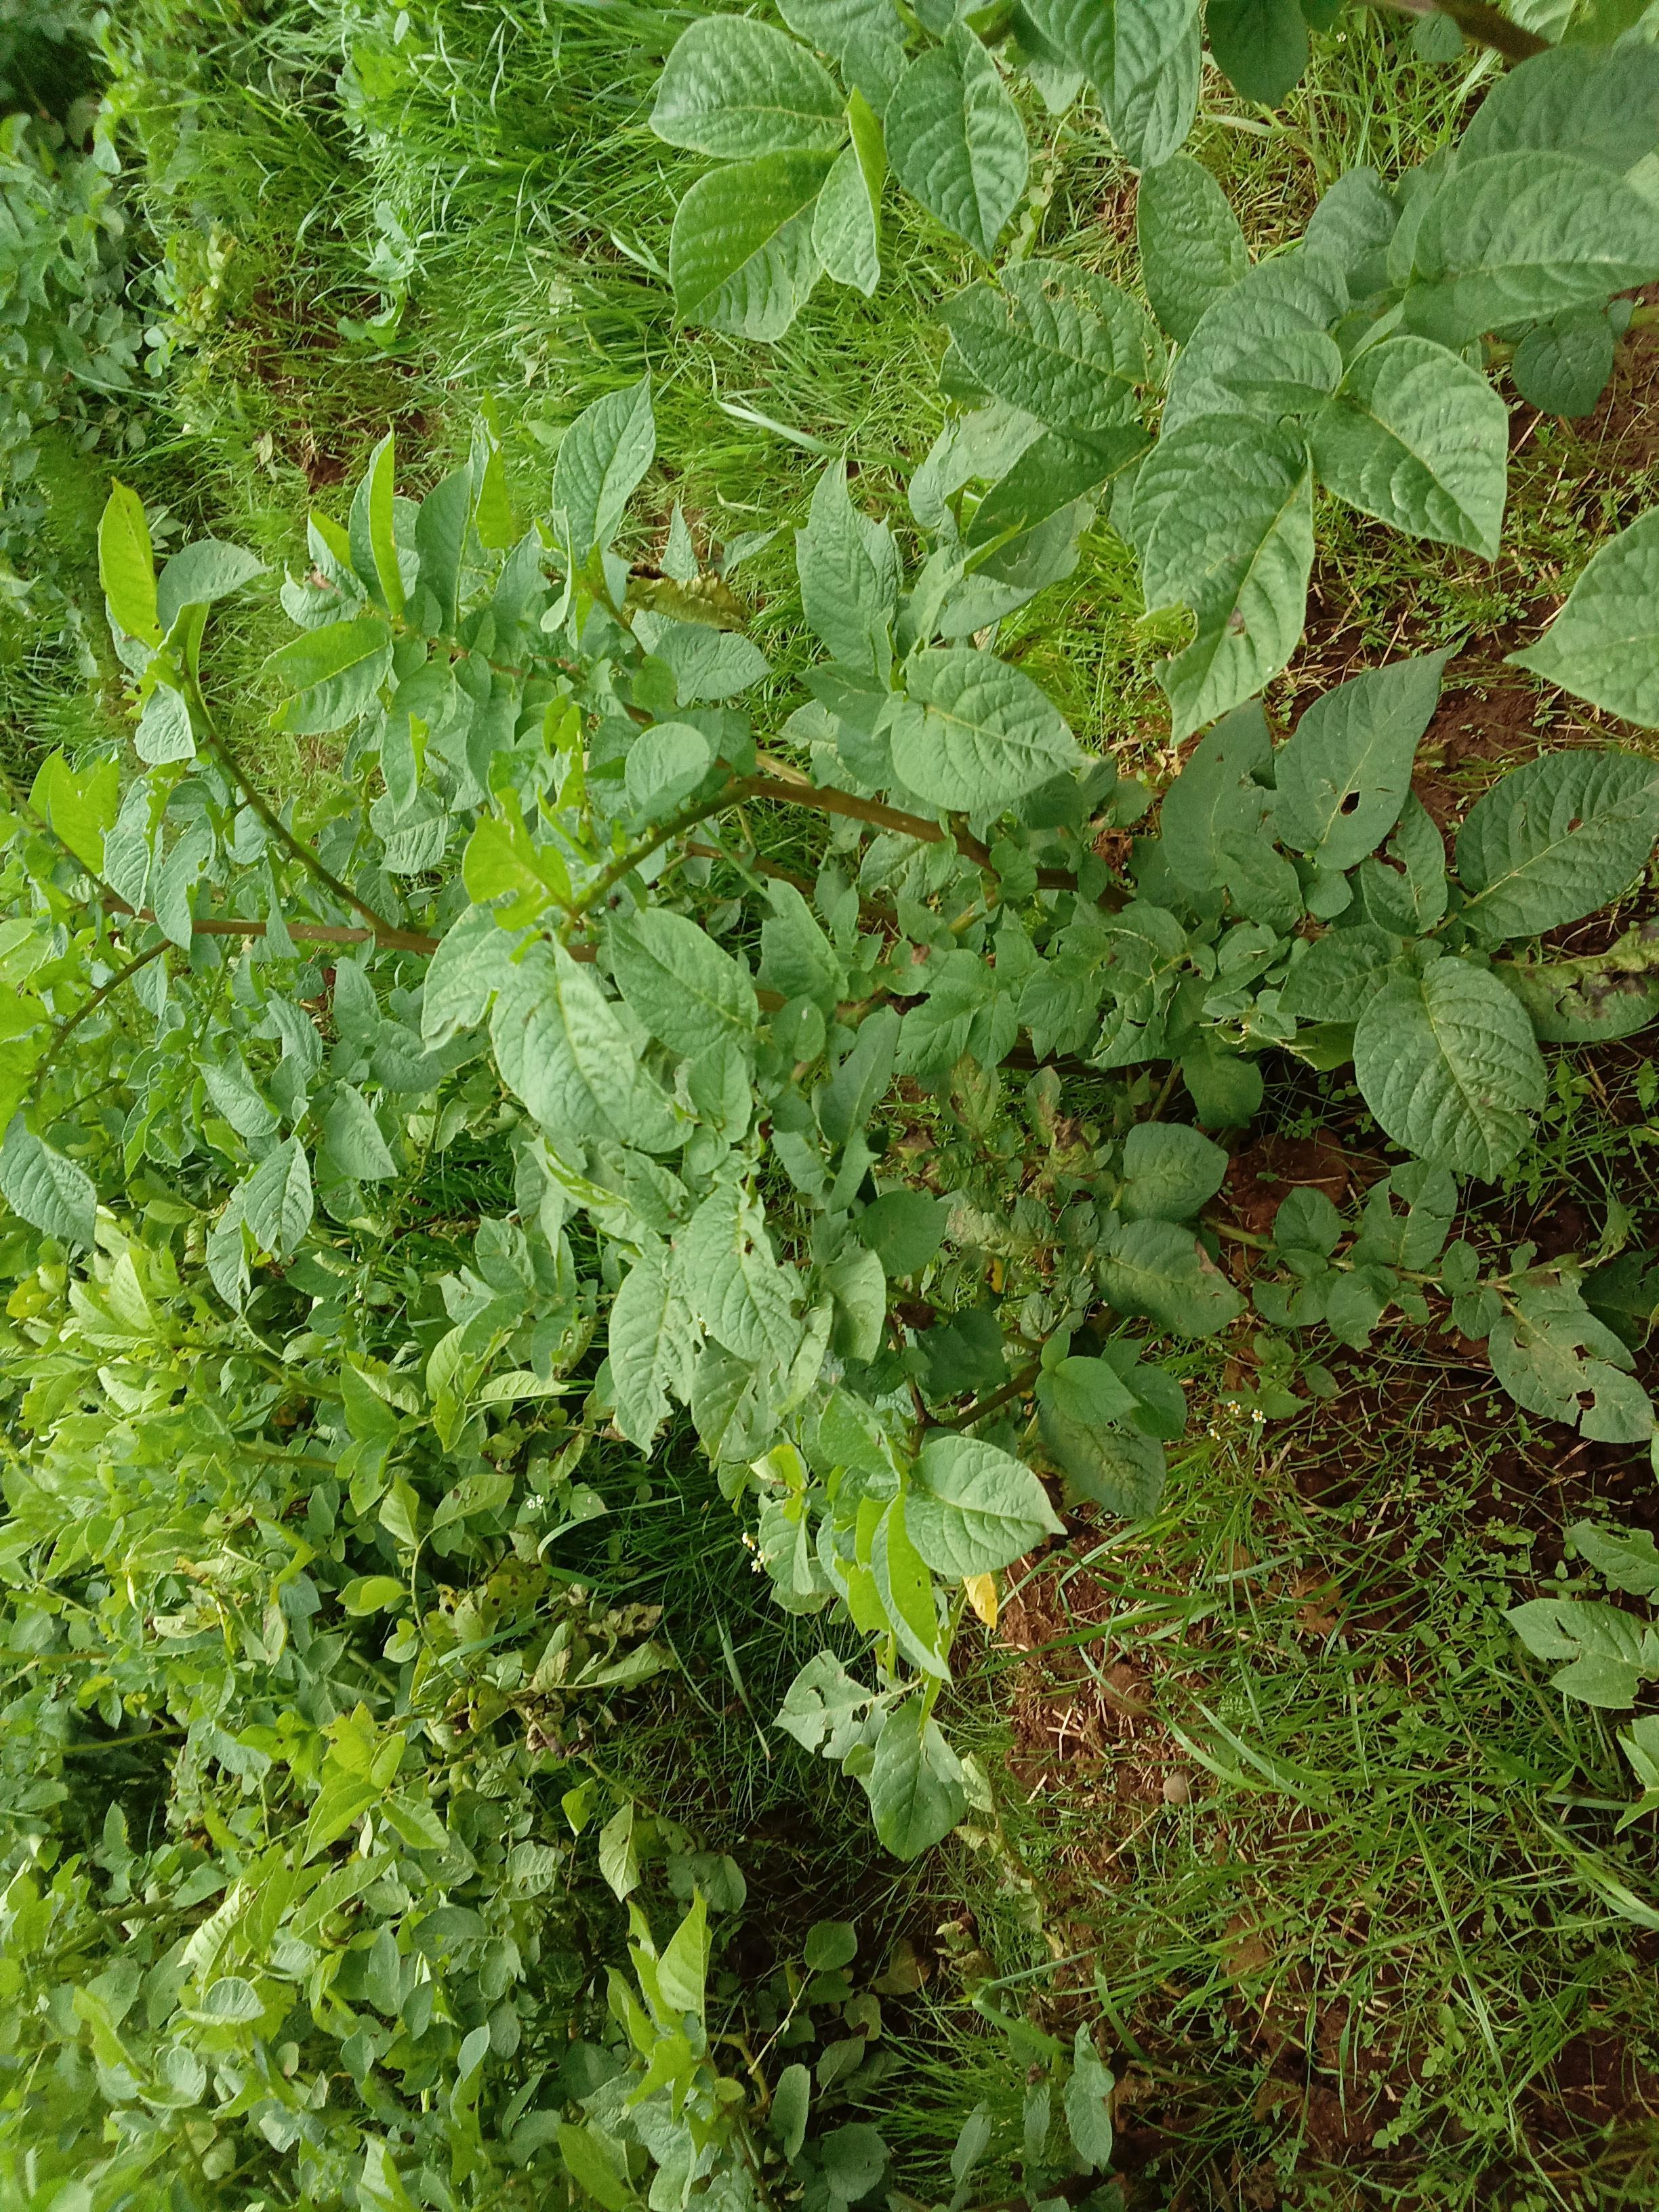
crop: potato
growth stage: harvest maturity
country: Kenya
